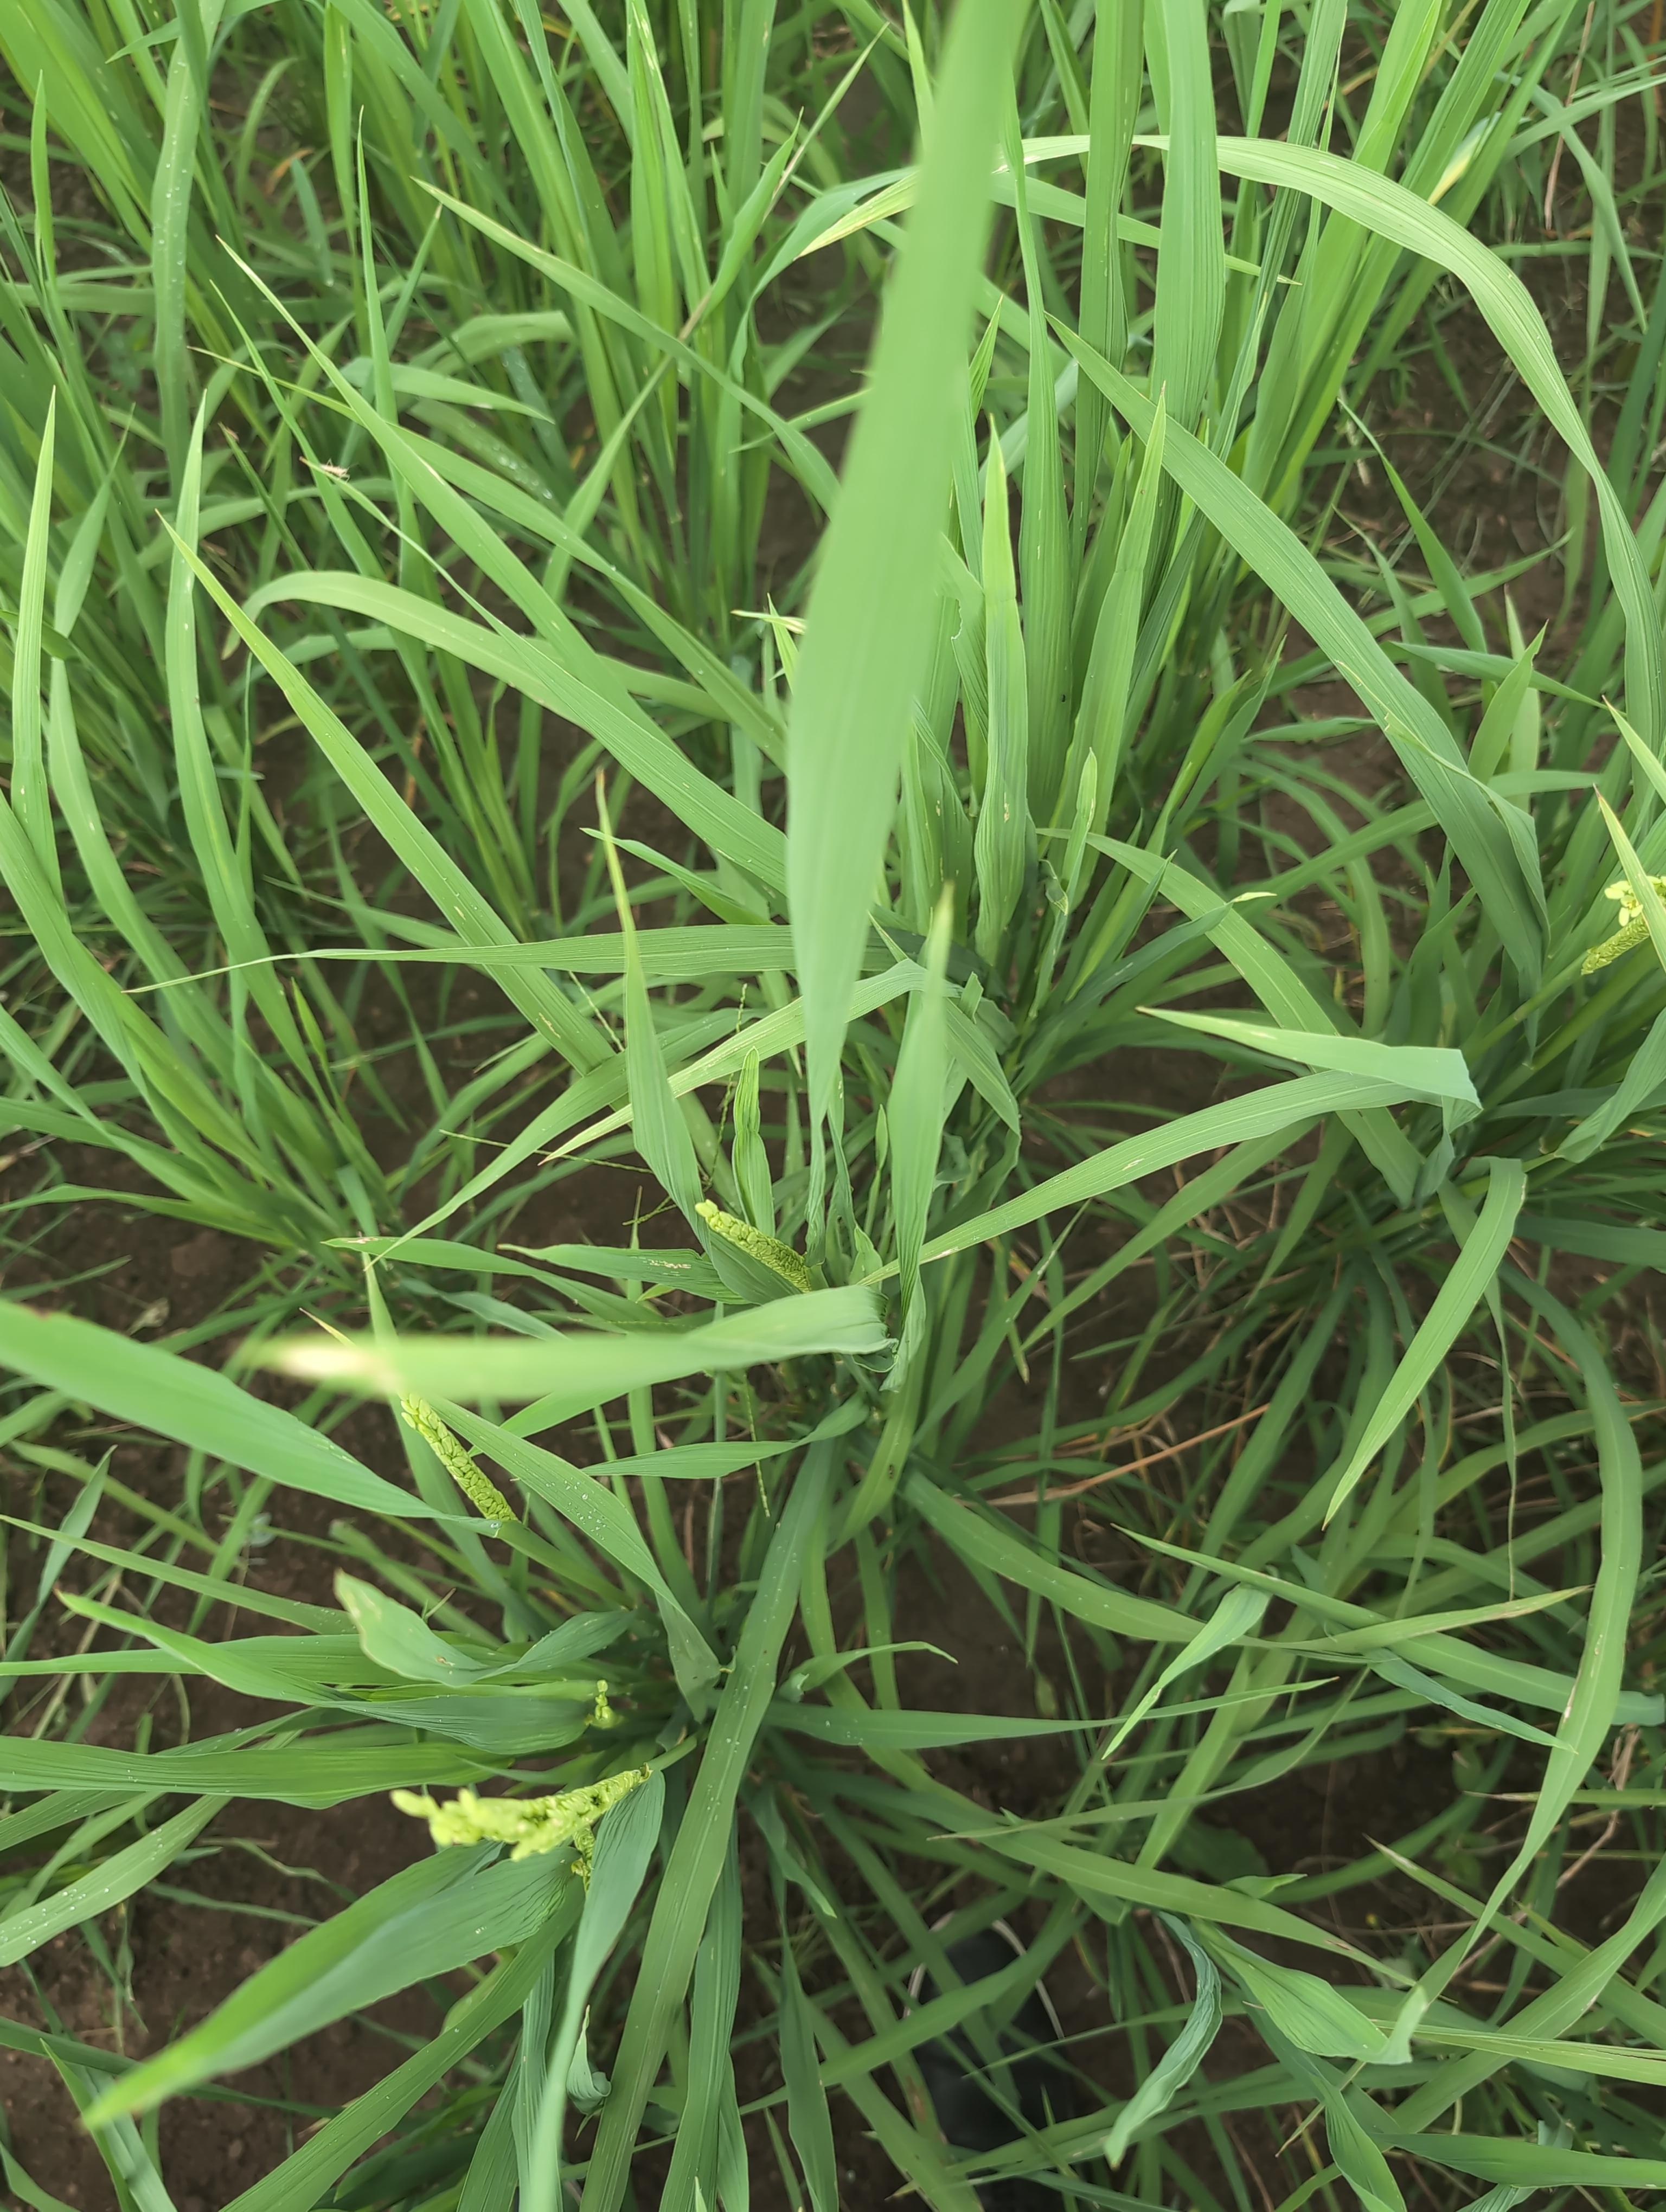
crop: rice
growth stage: heading
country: Côte d'Ivoire
